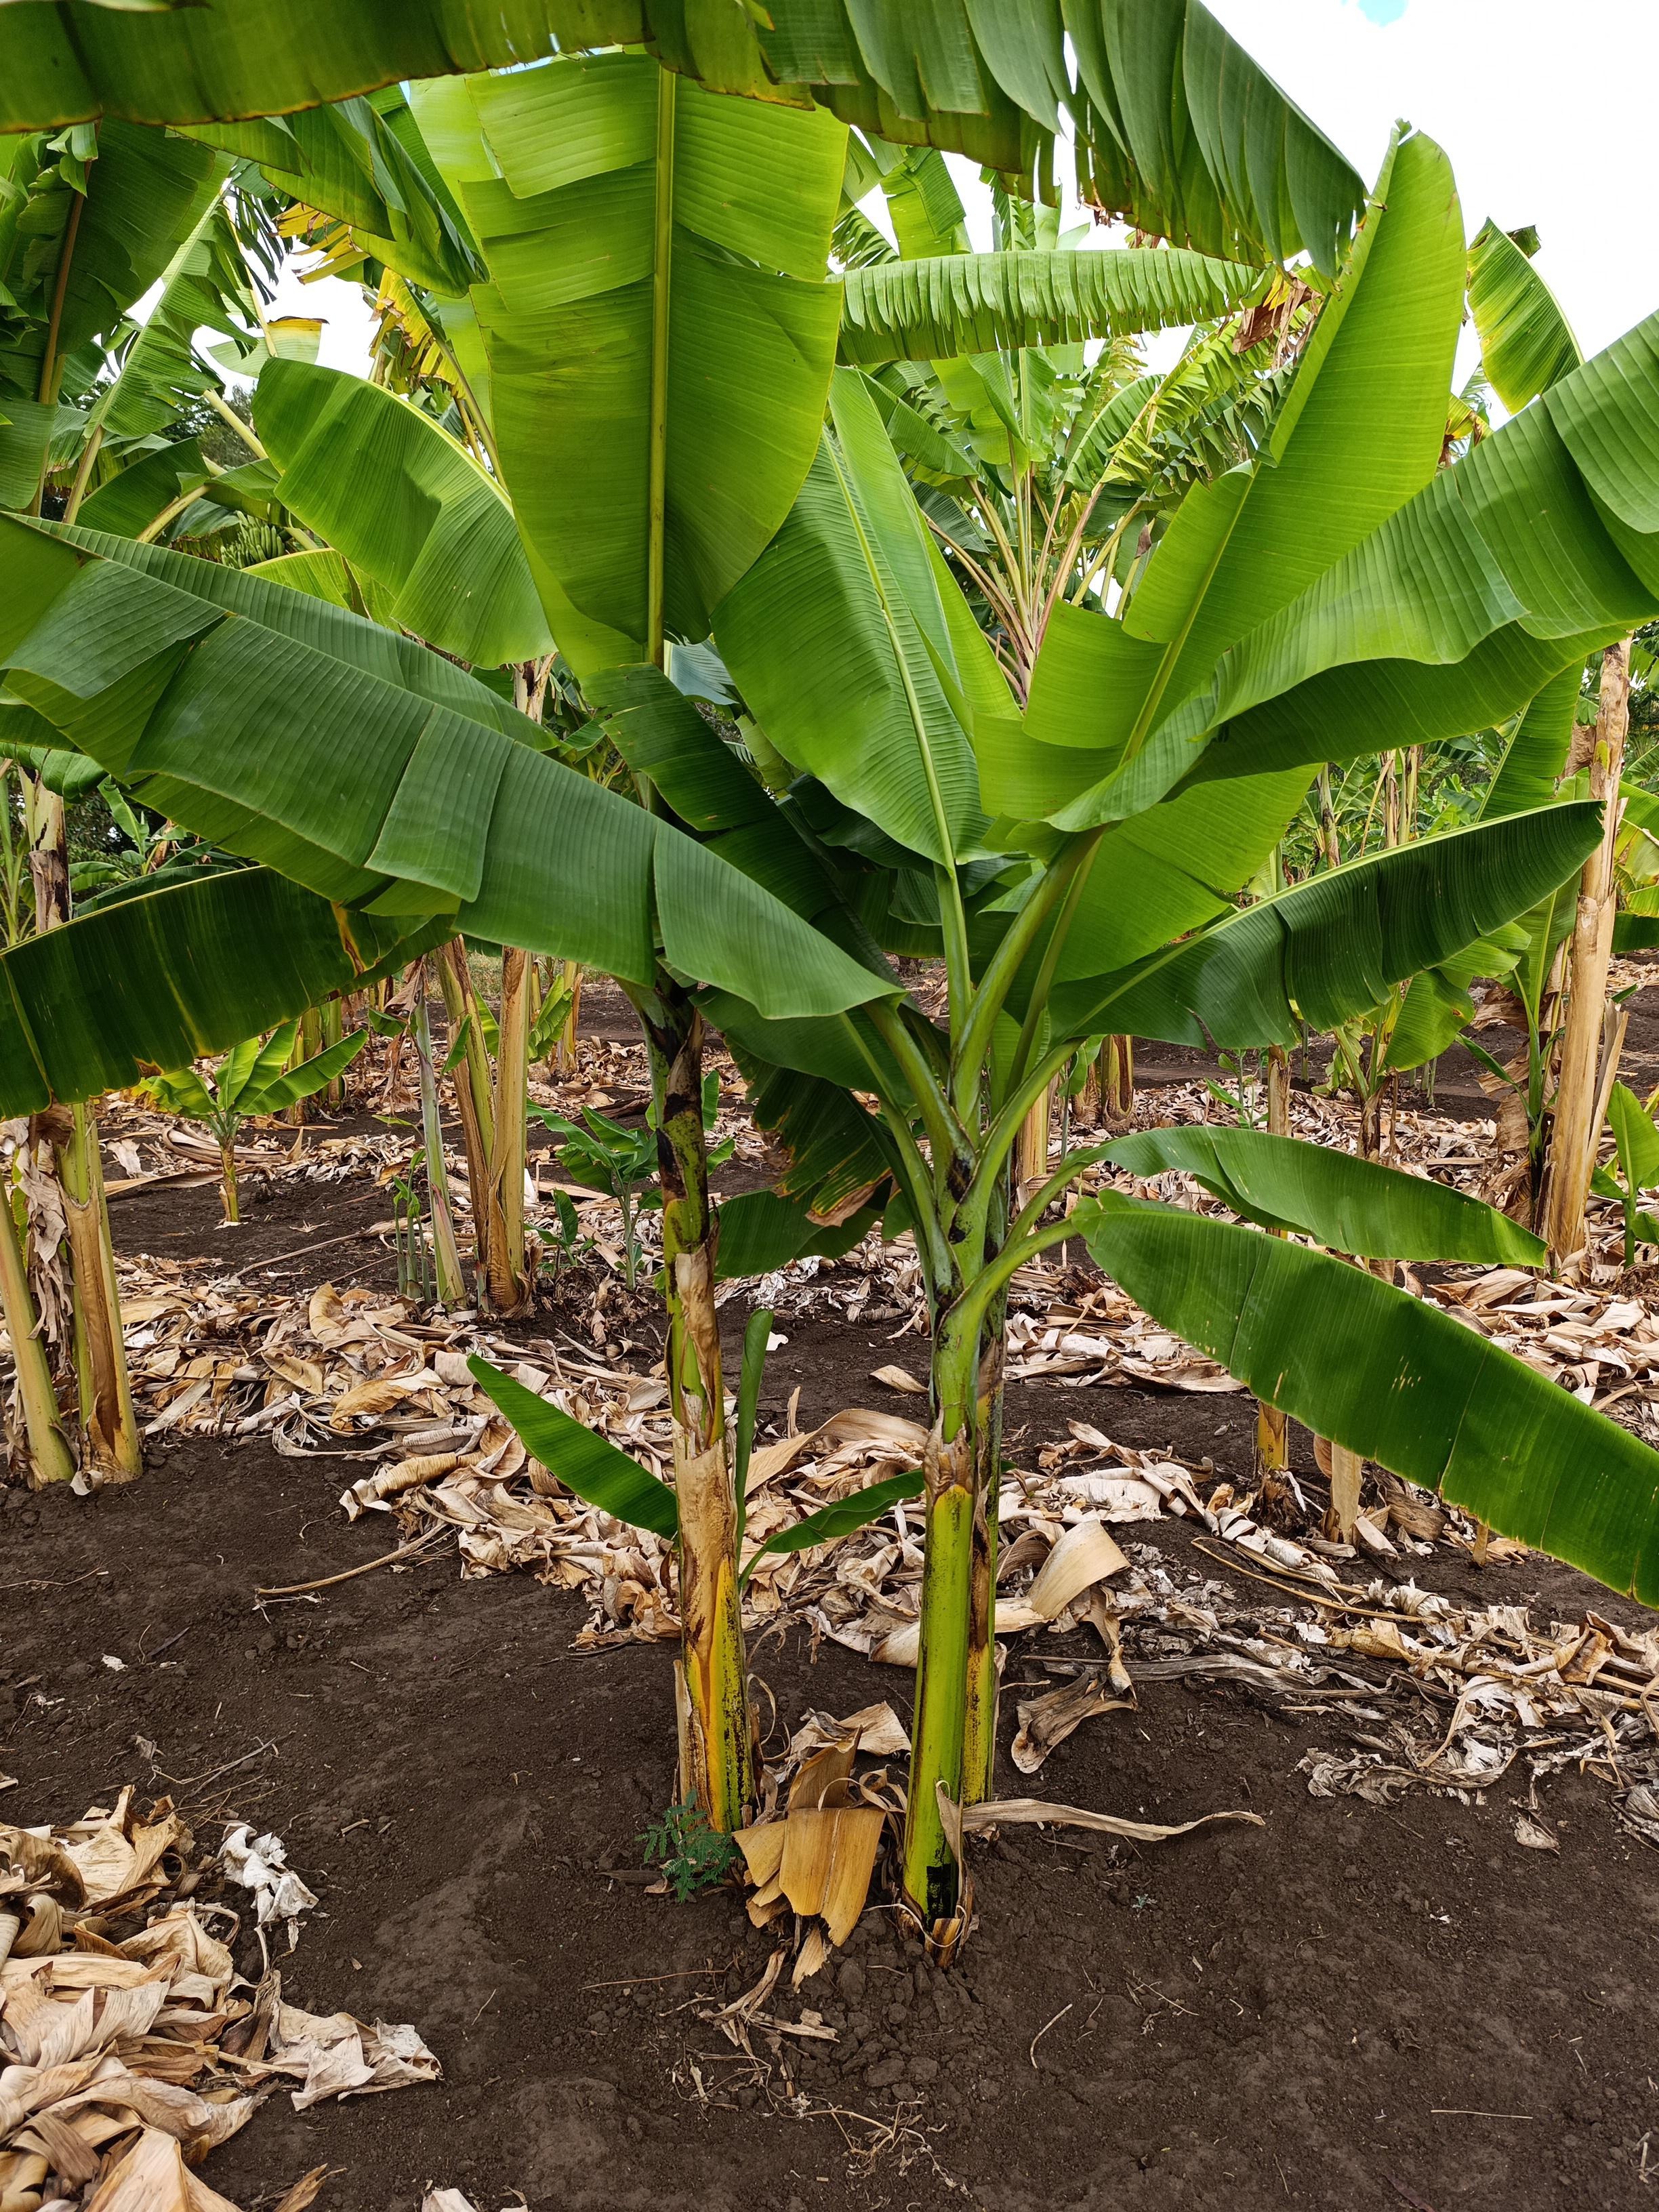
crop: banana
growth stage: vegetative
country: Tanzania
